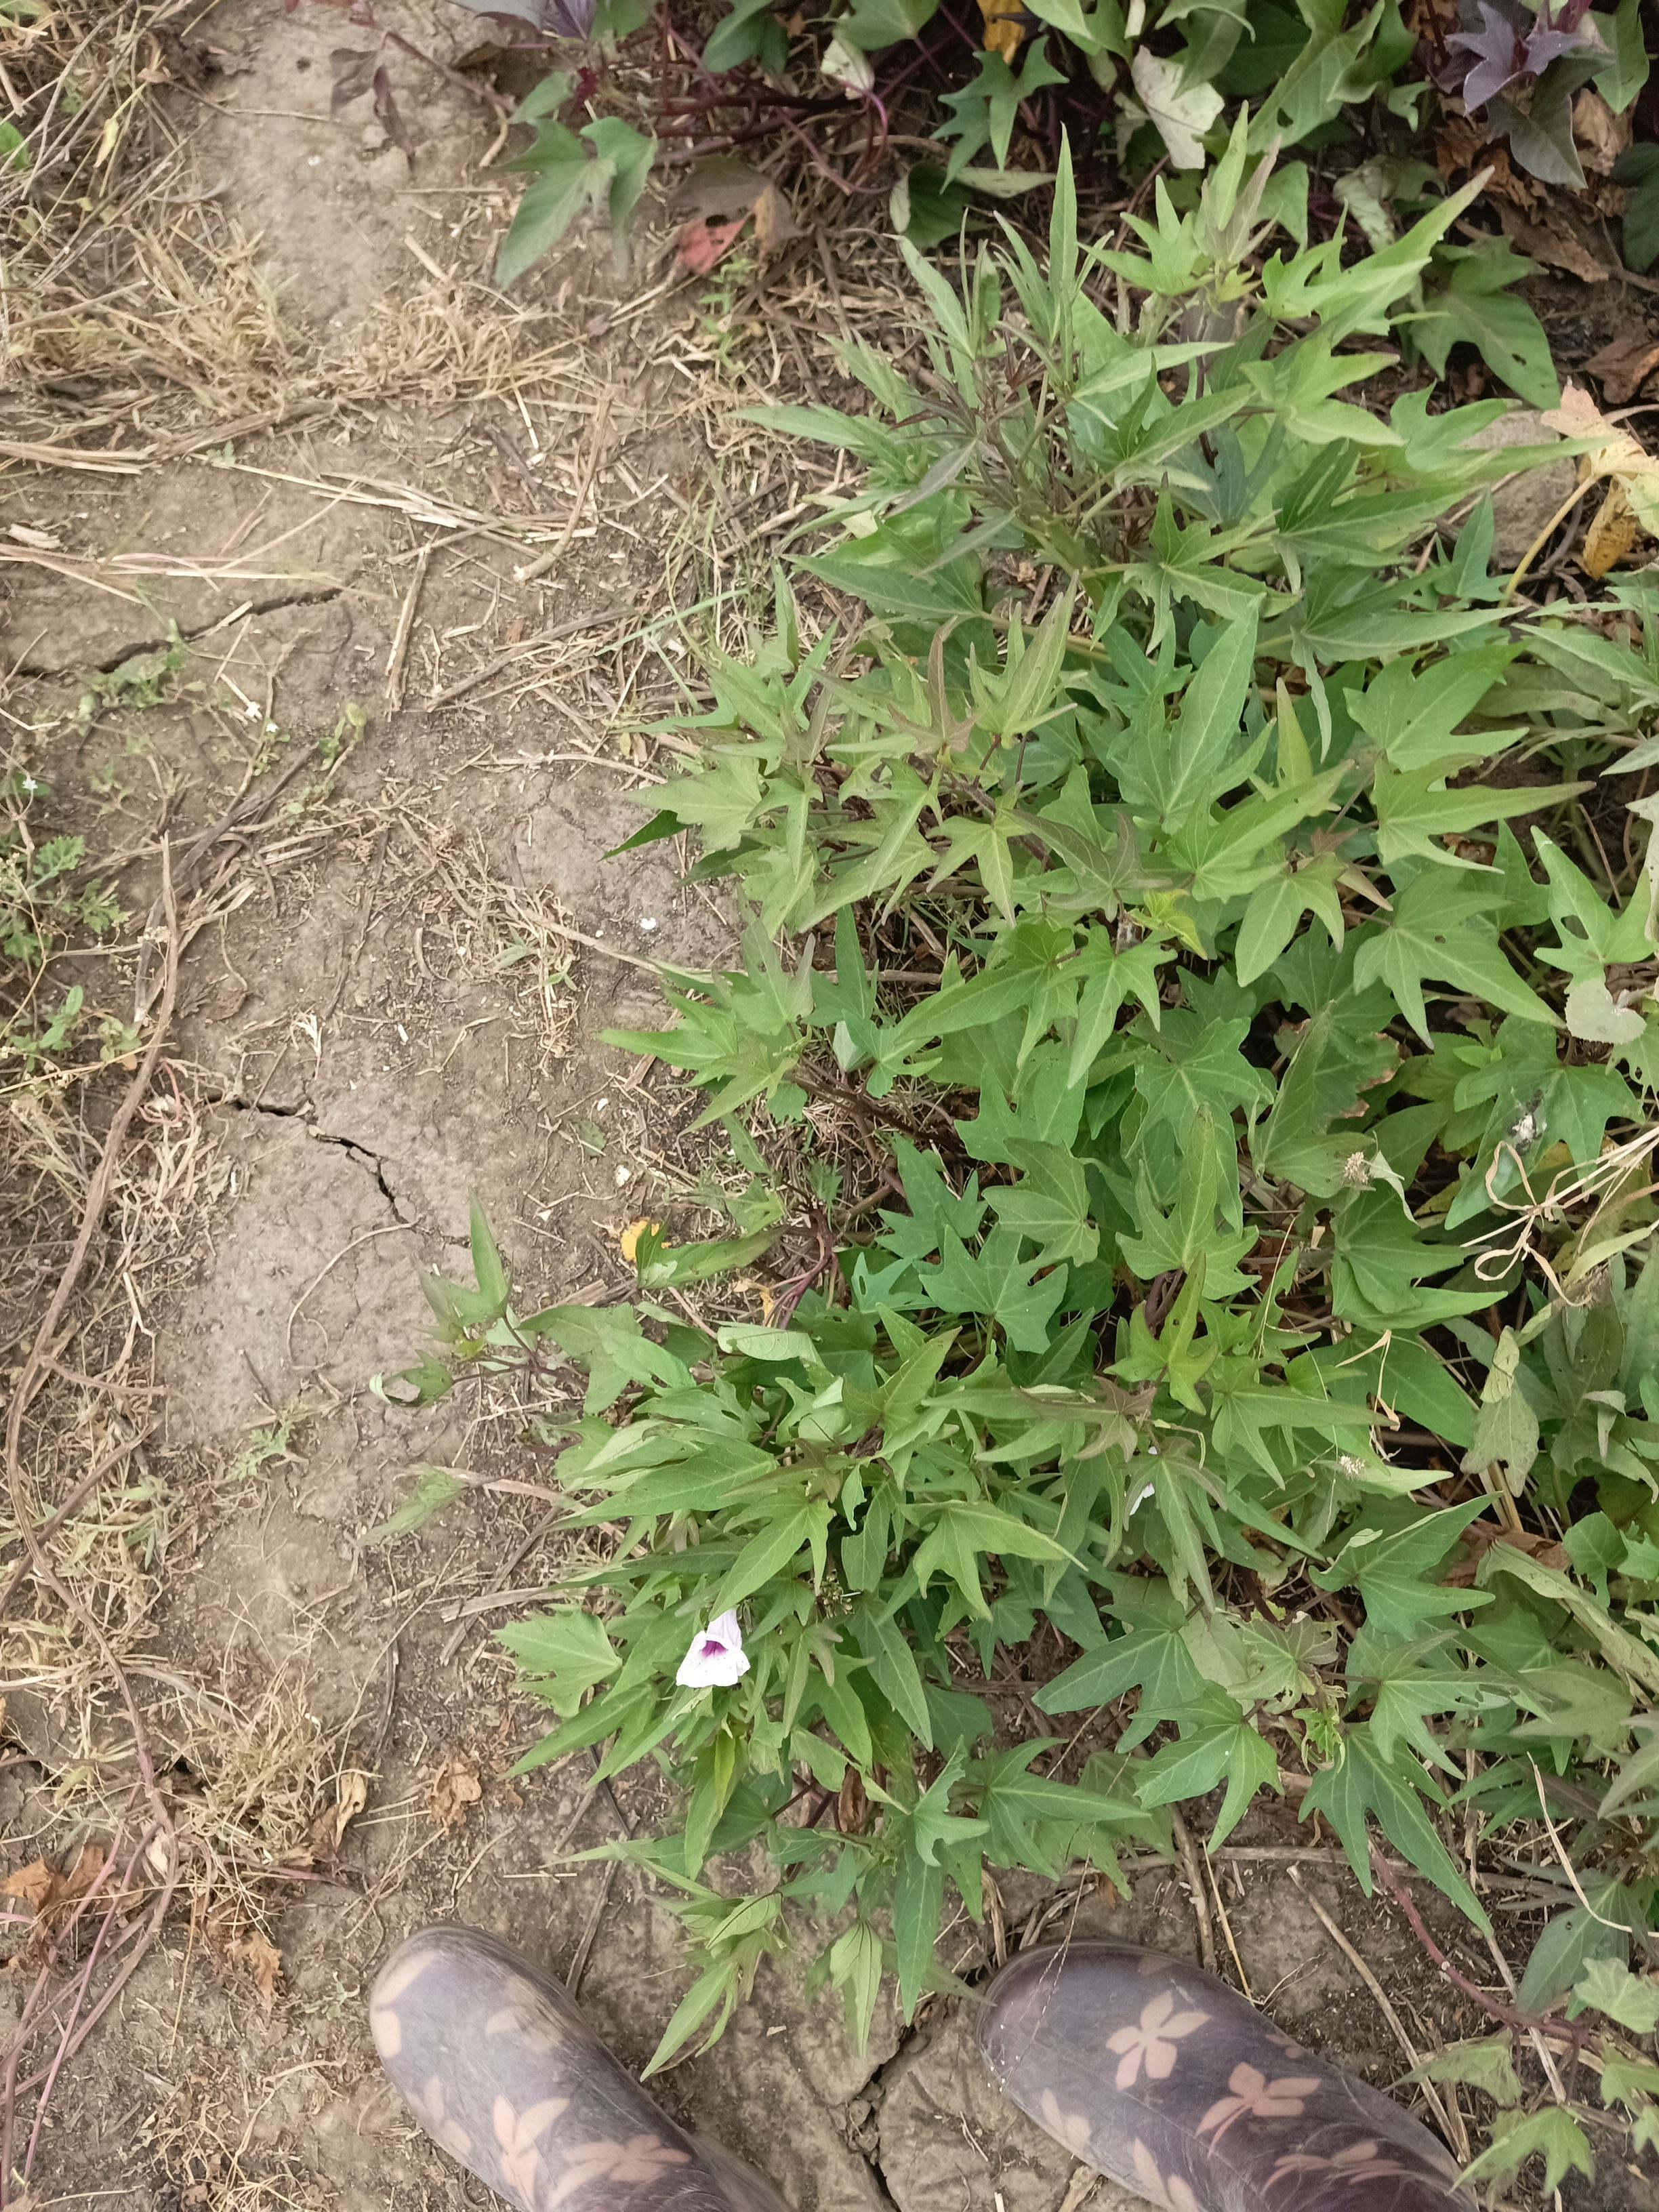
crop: chickpea
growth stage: emergence
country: Tanzania
